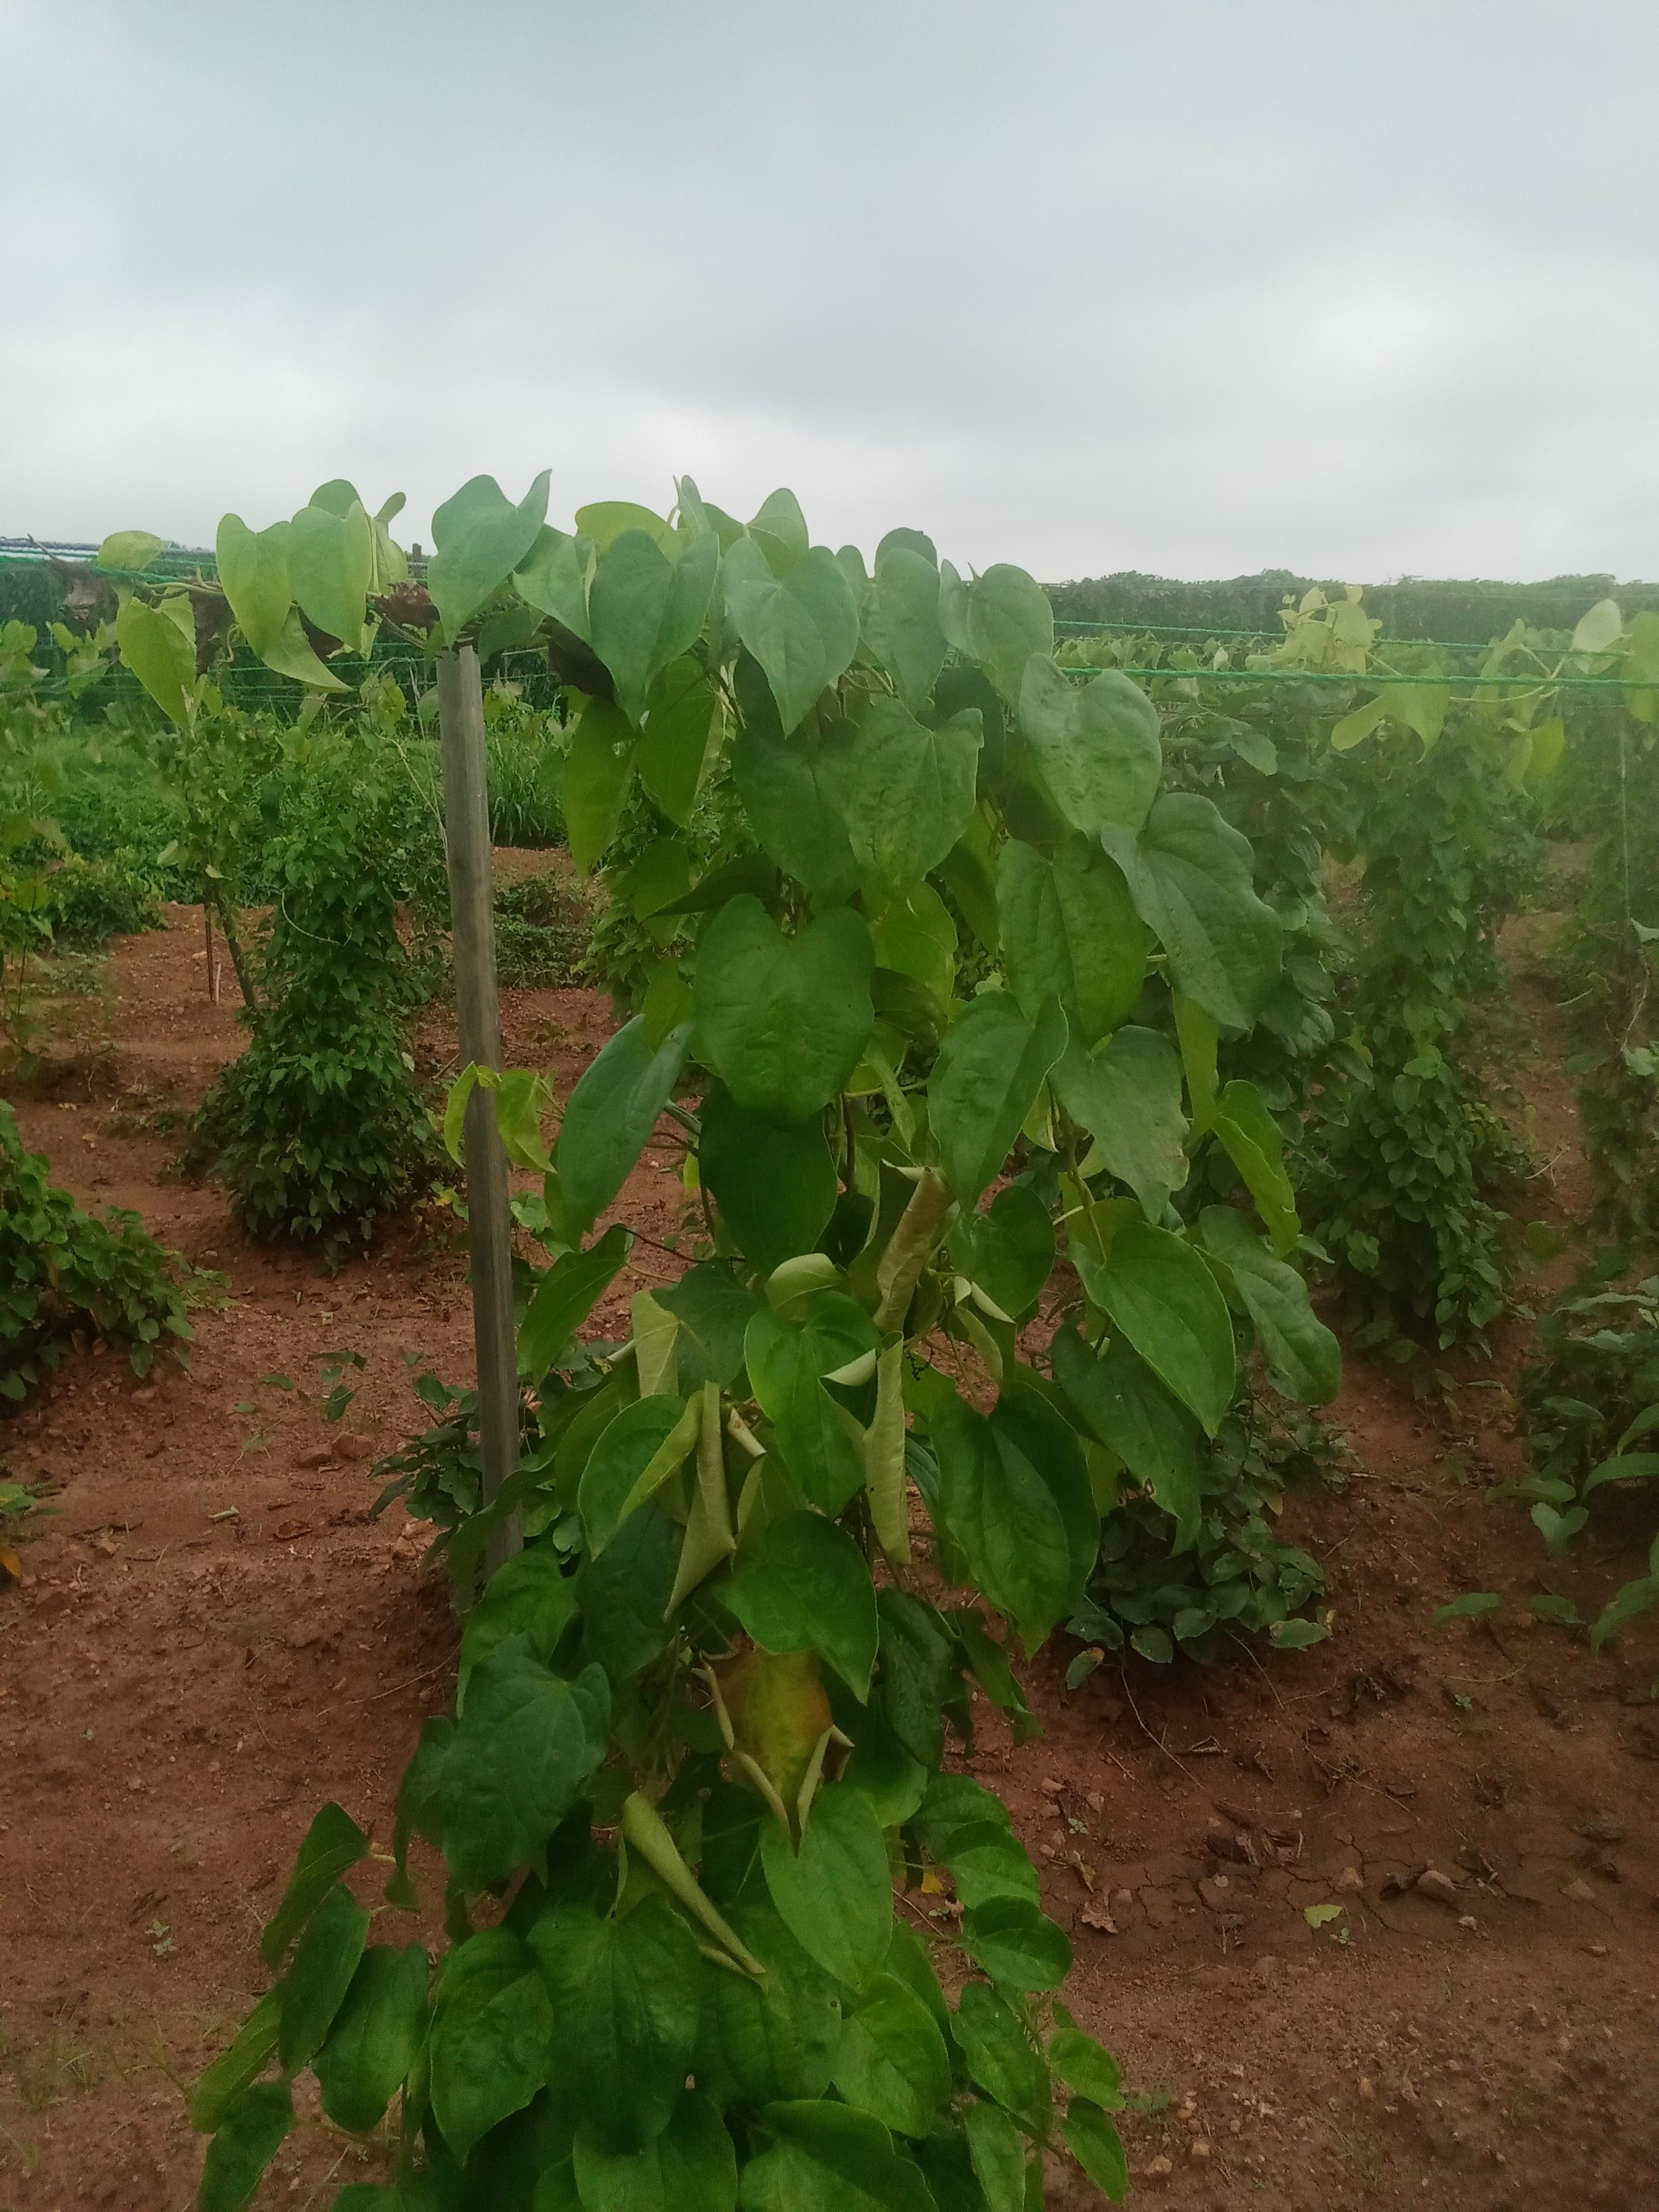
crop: yam
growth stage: vegetative
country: Nigeria
